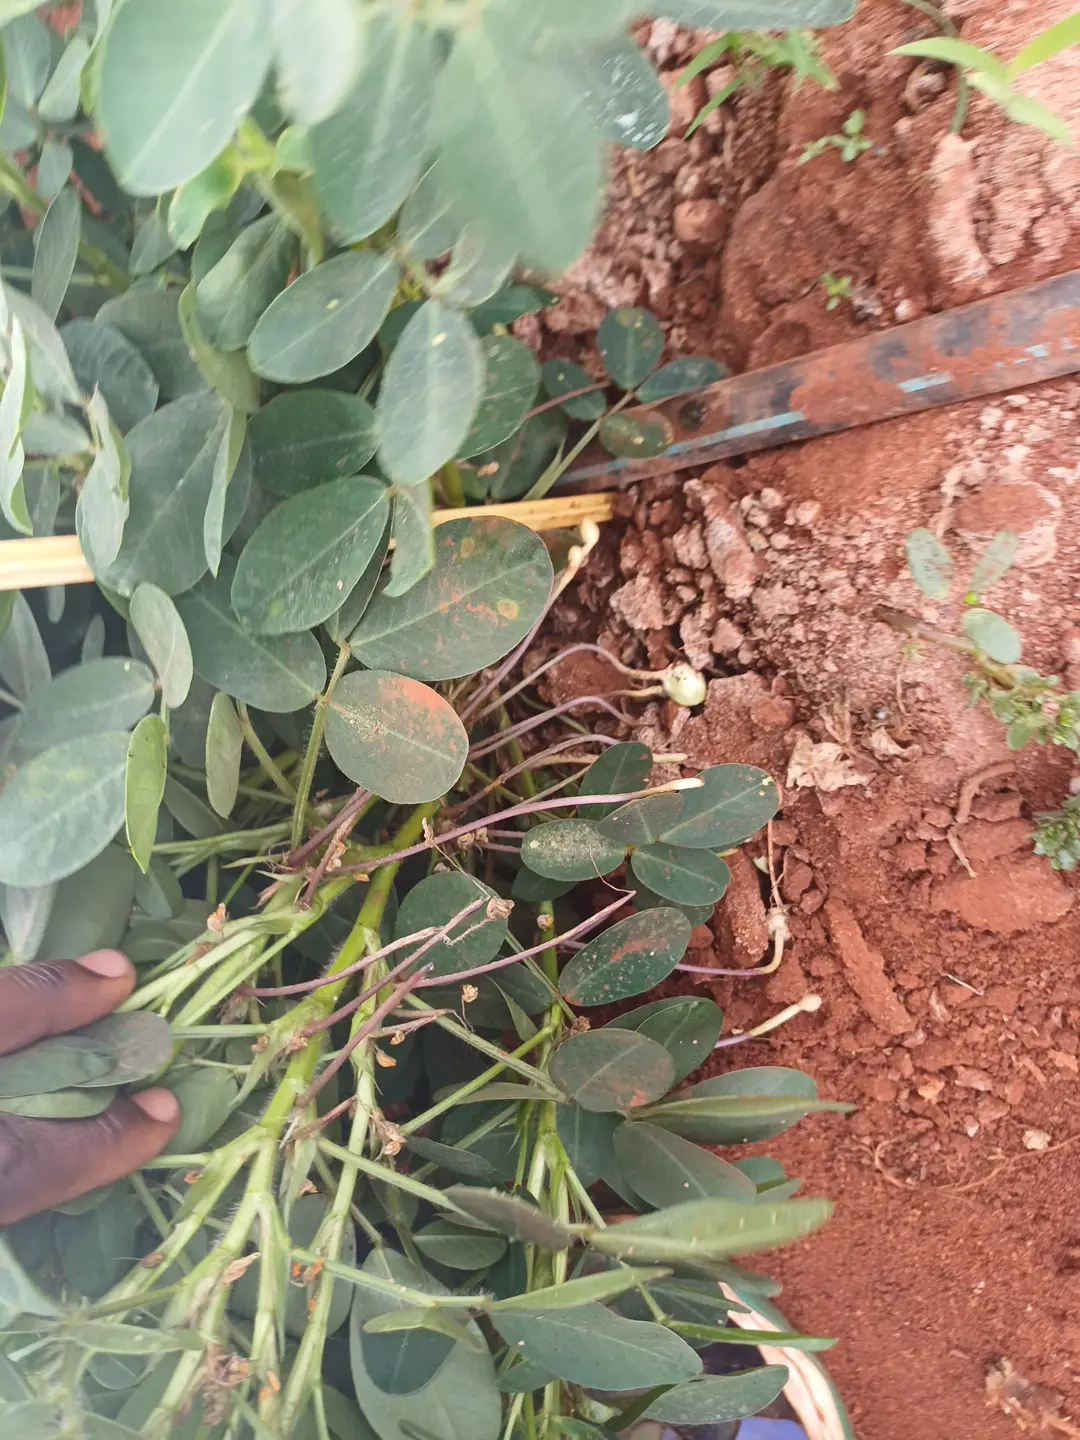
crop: groundnut
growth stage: pegging
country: Kenya
